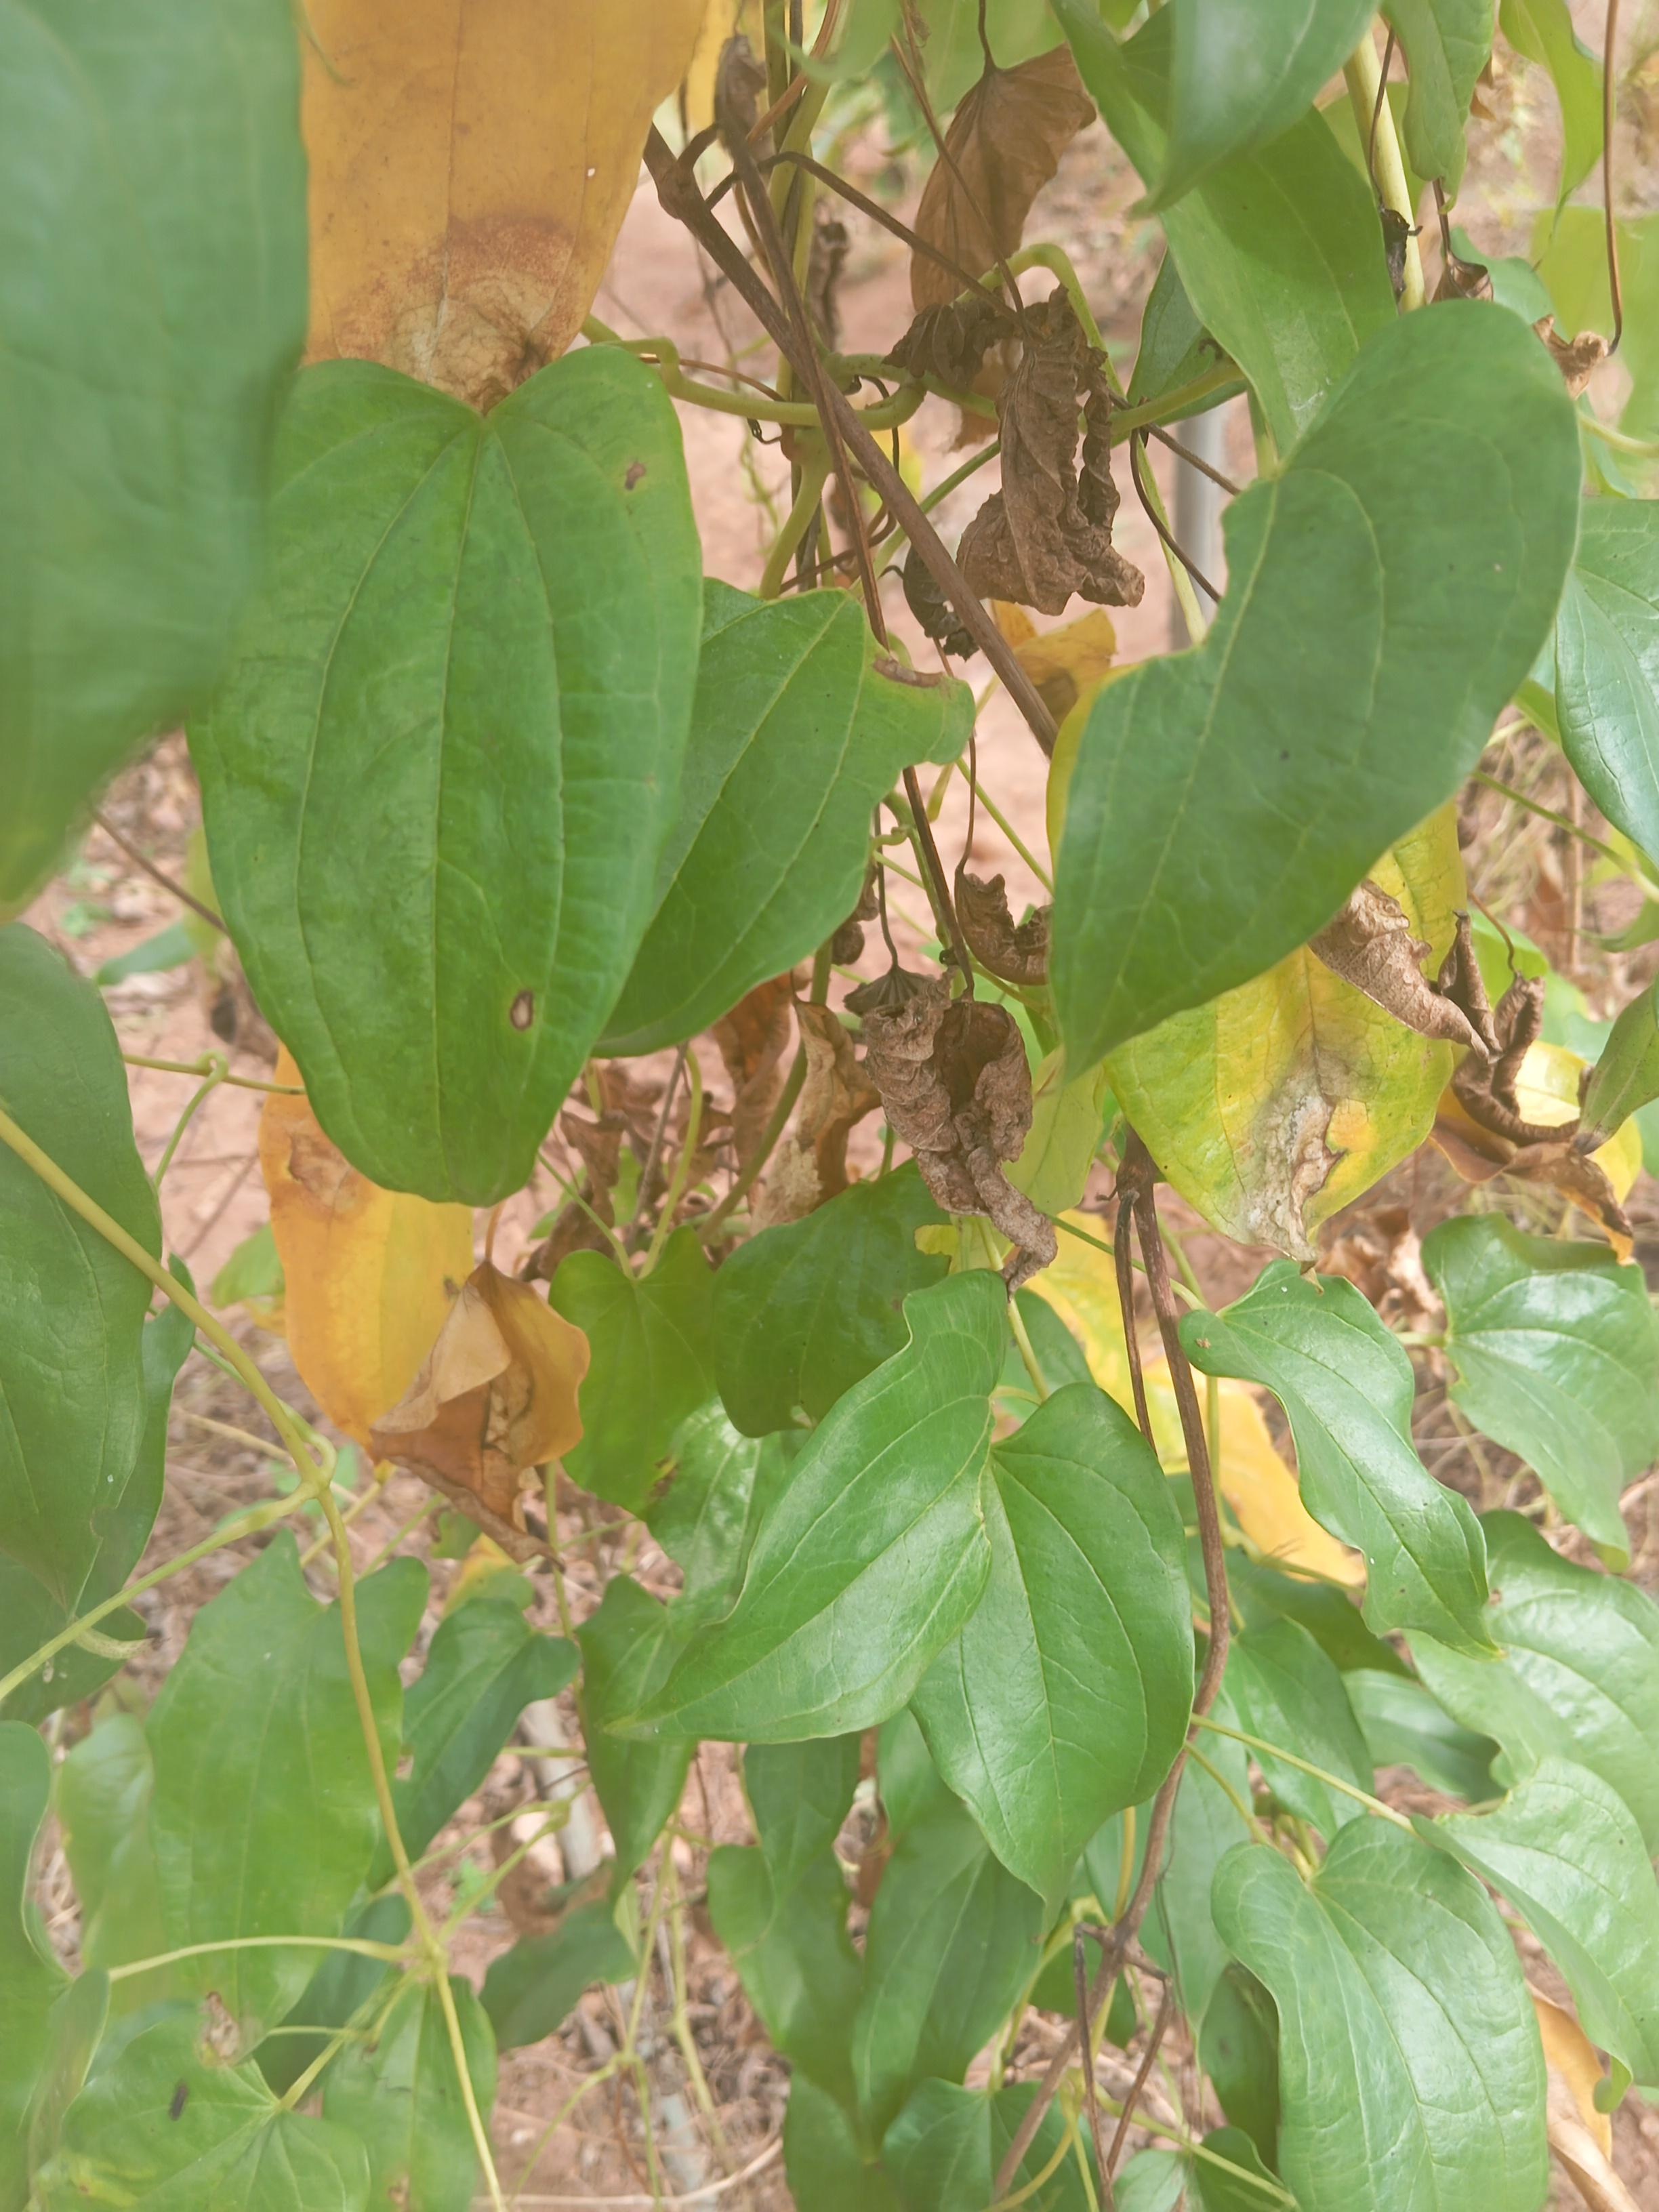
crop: yam
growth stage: maturity
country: Nigeria
